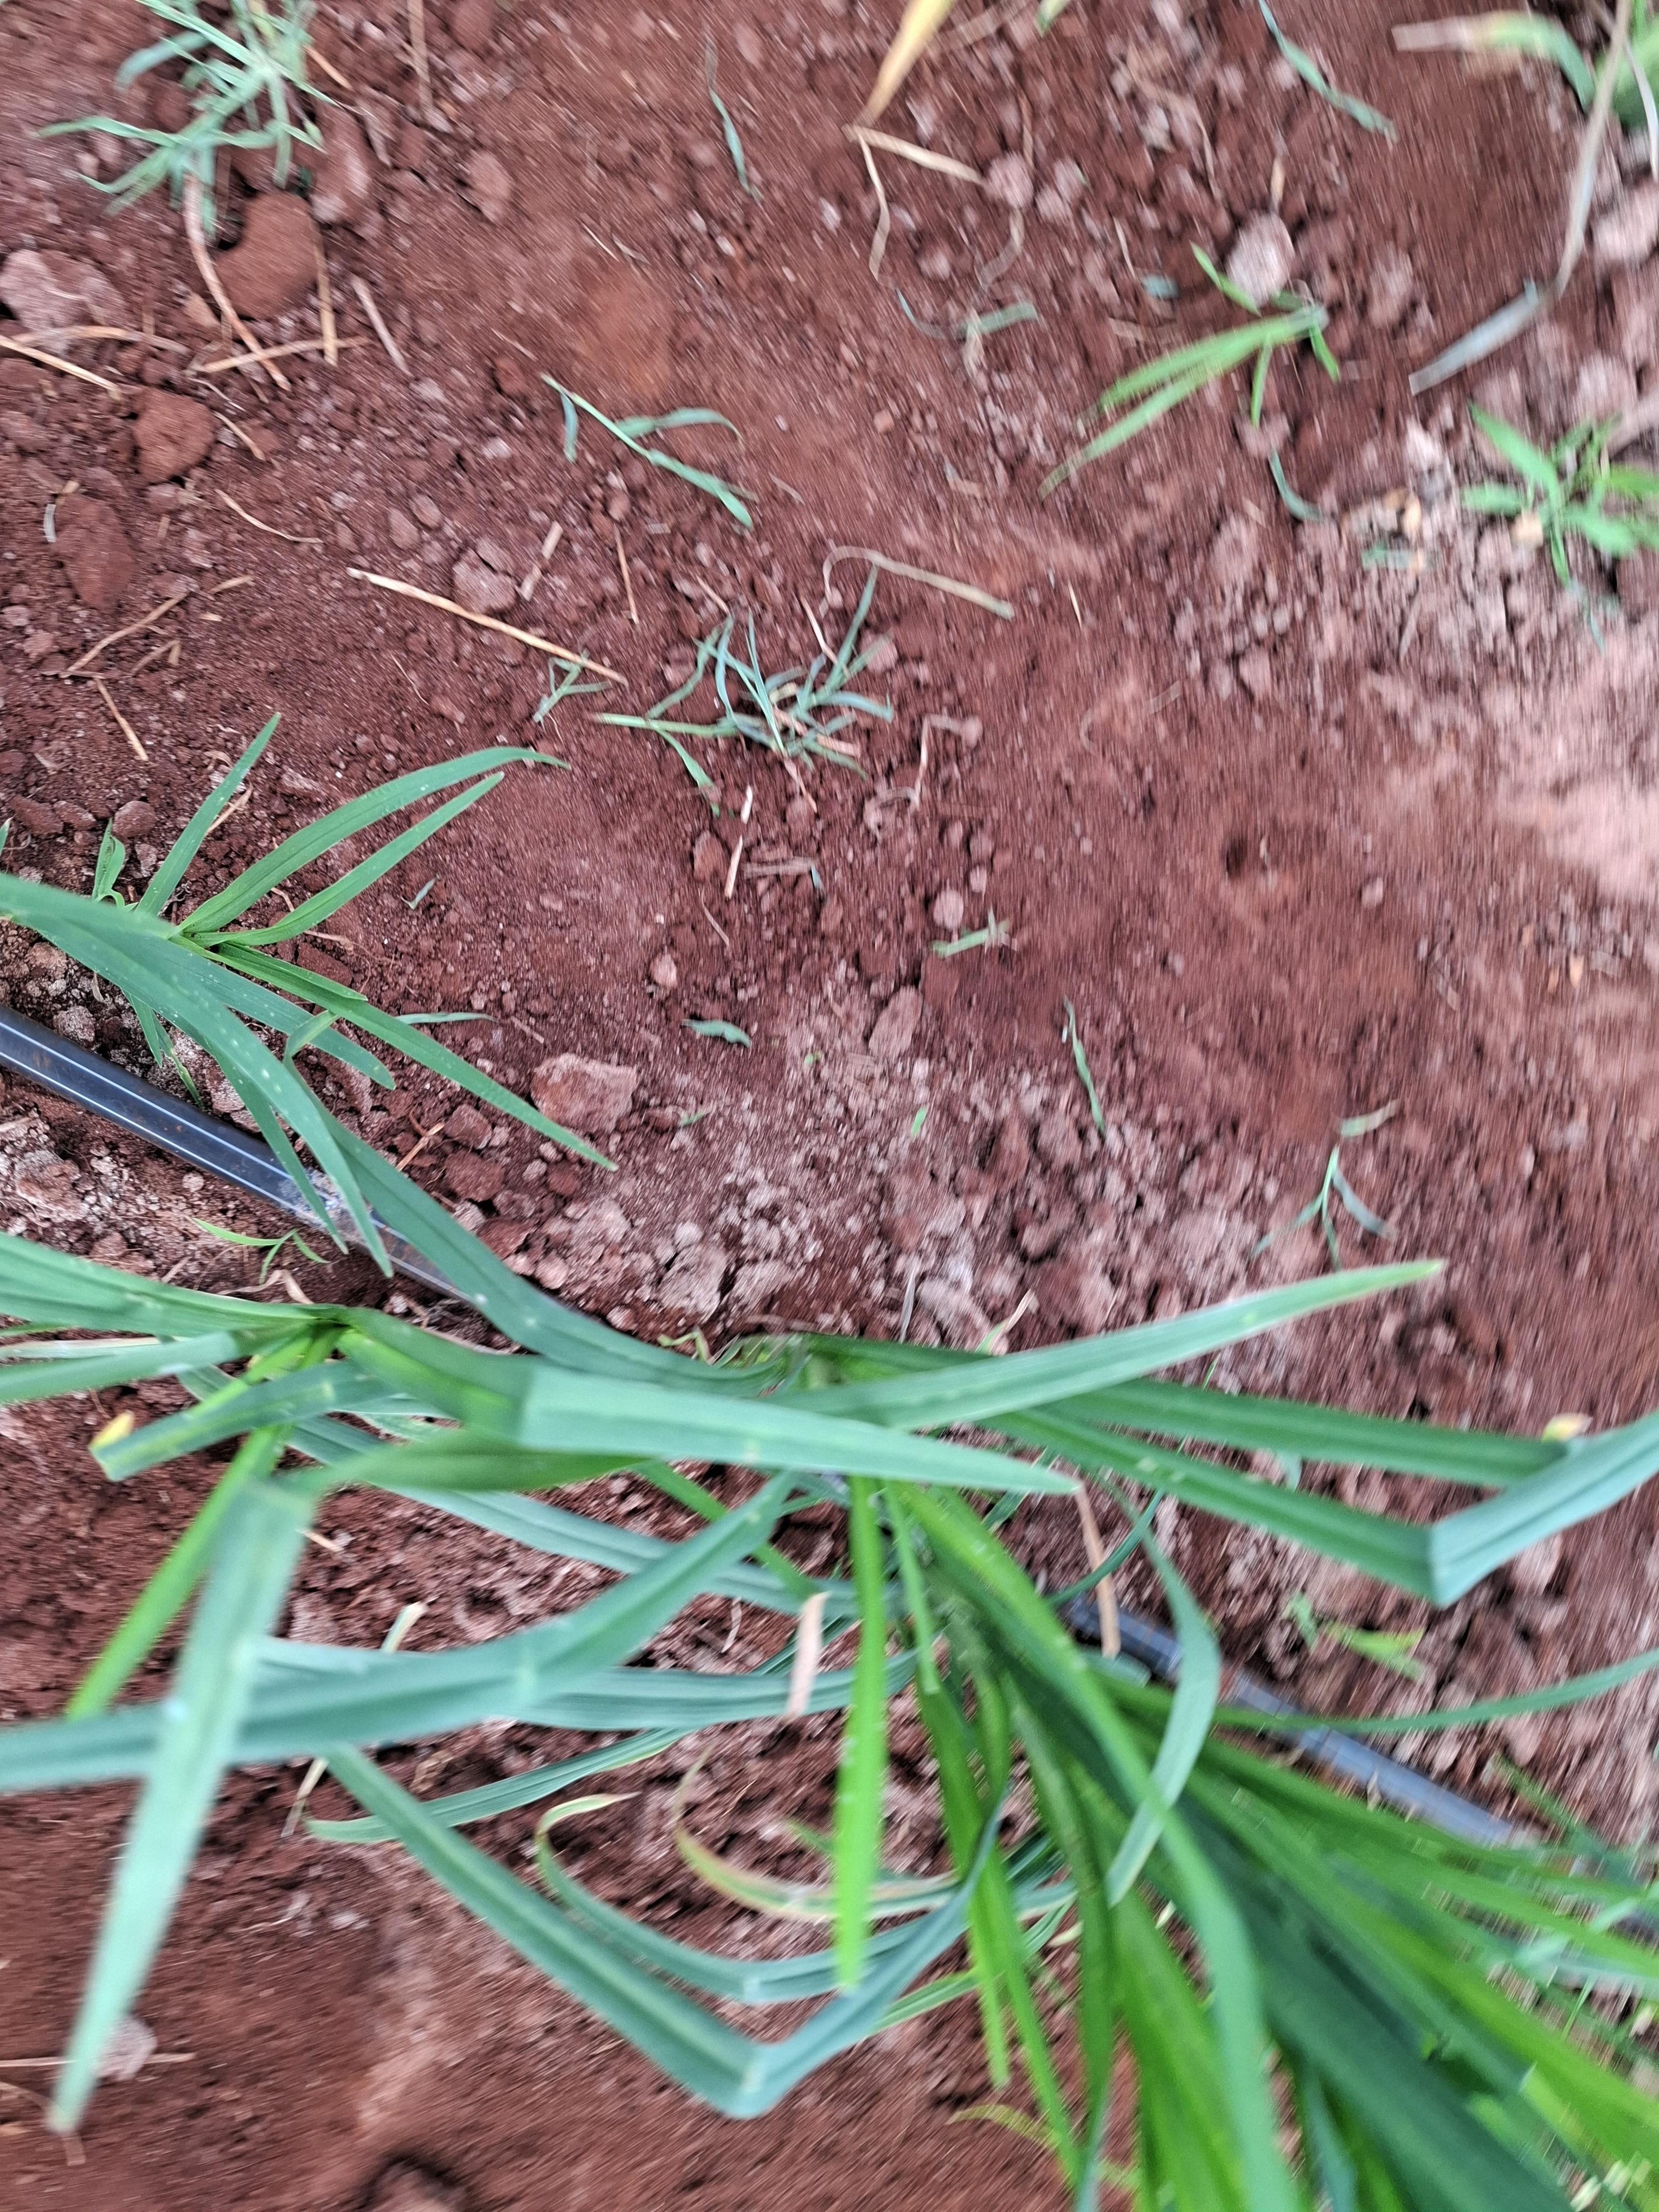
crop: finger millet
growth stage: vegetative
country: Kenya
